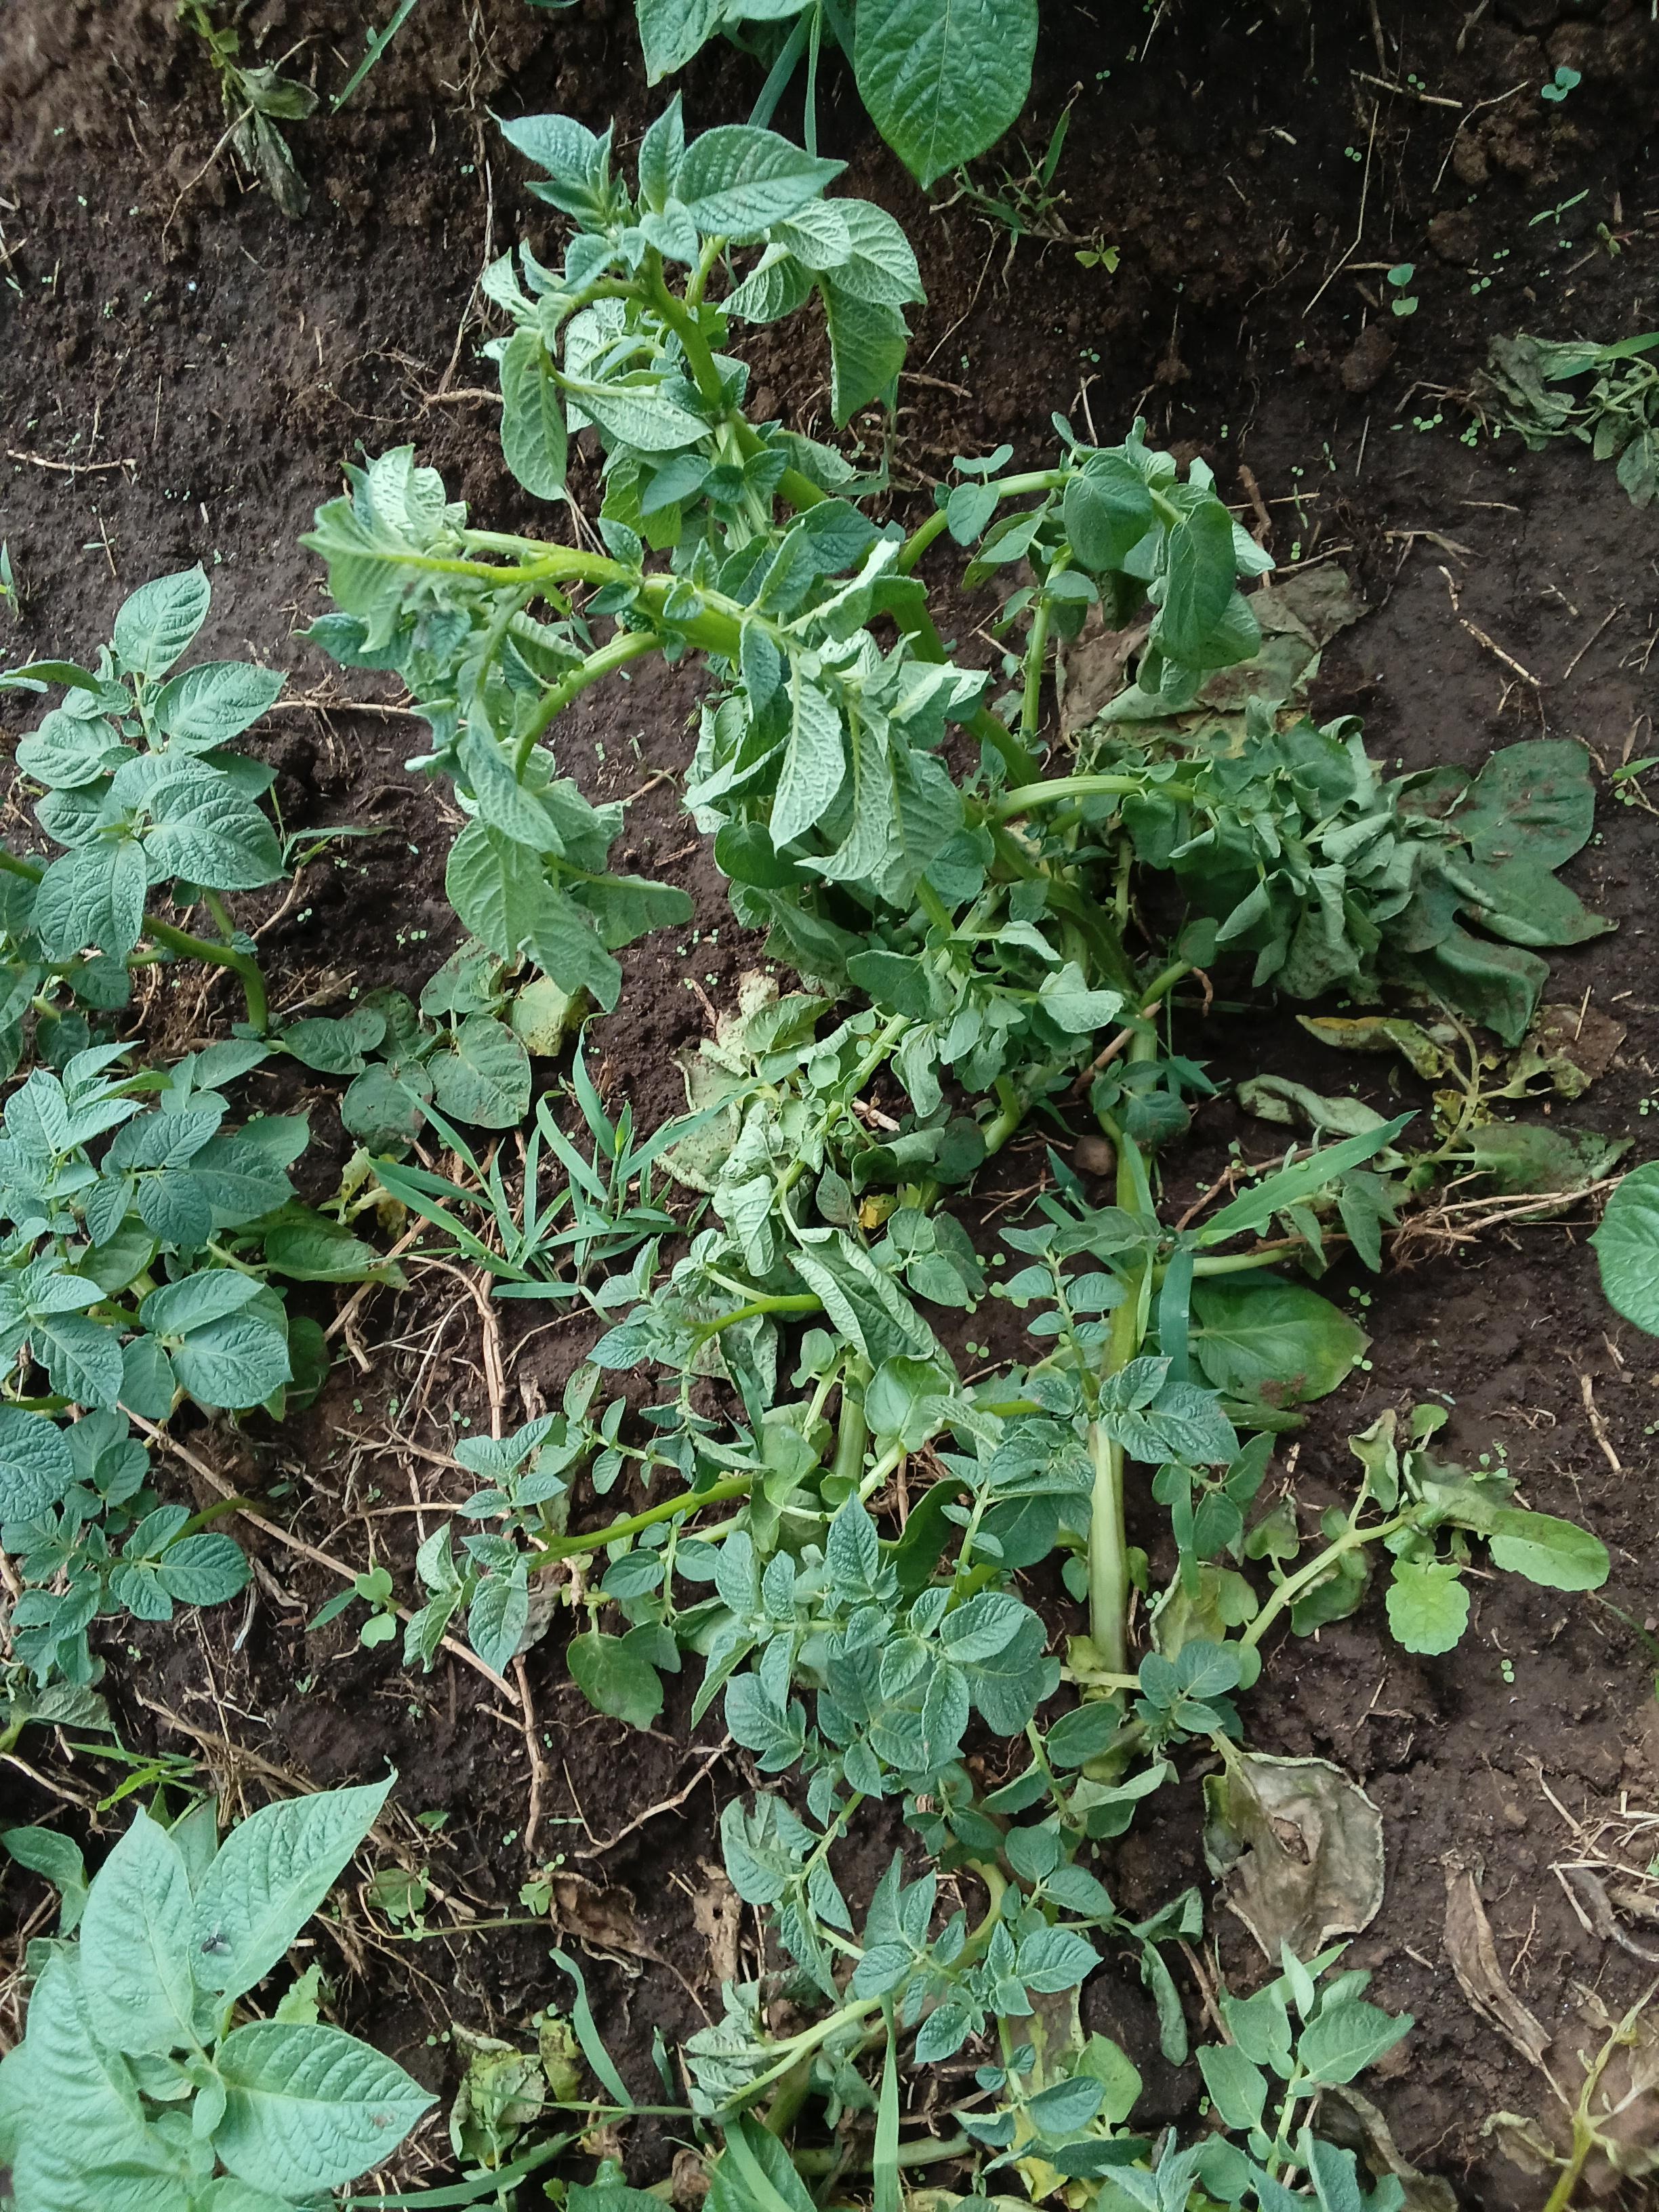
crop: potato
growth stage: flowering
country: Kenya
